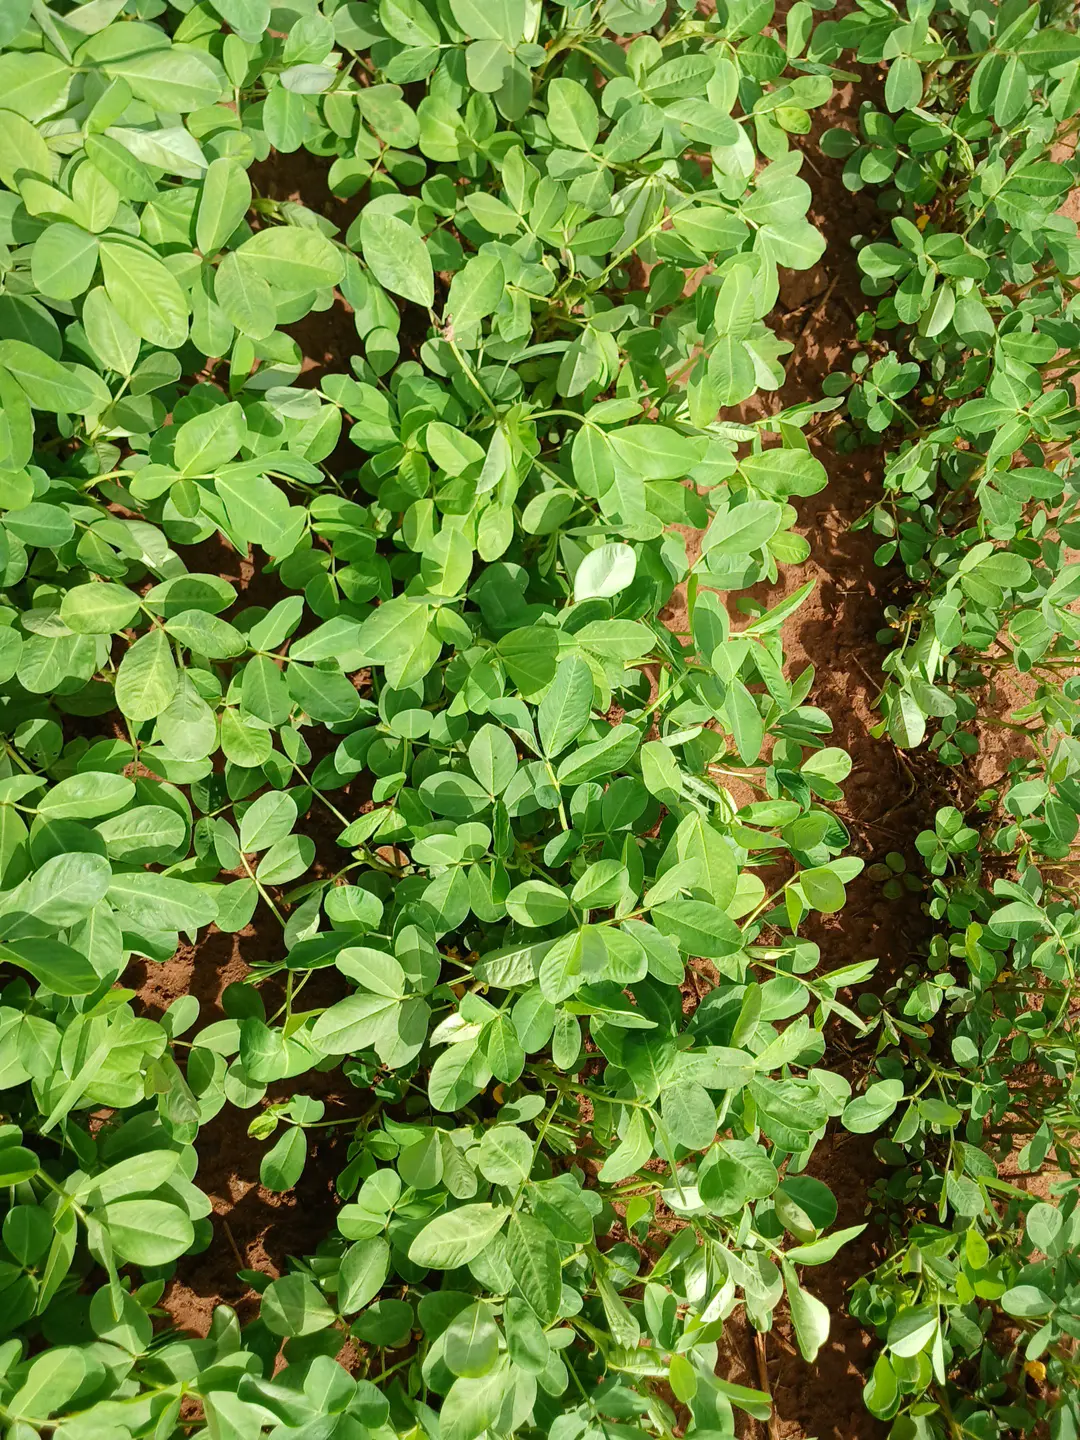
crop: groundnut
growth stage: flowering
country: Kenya
